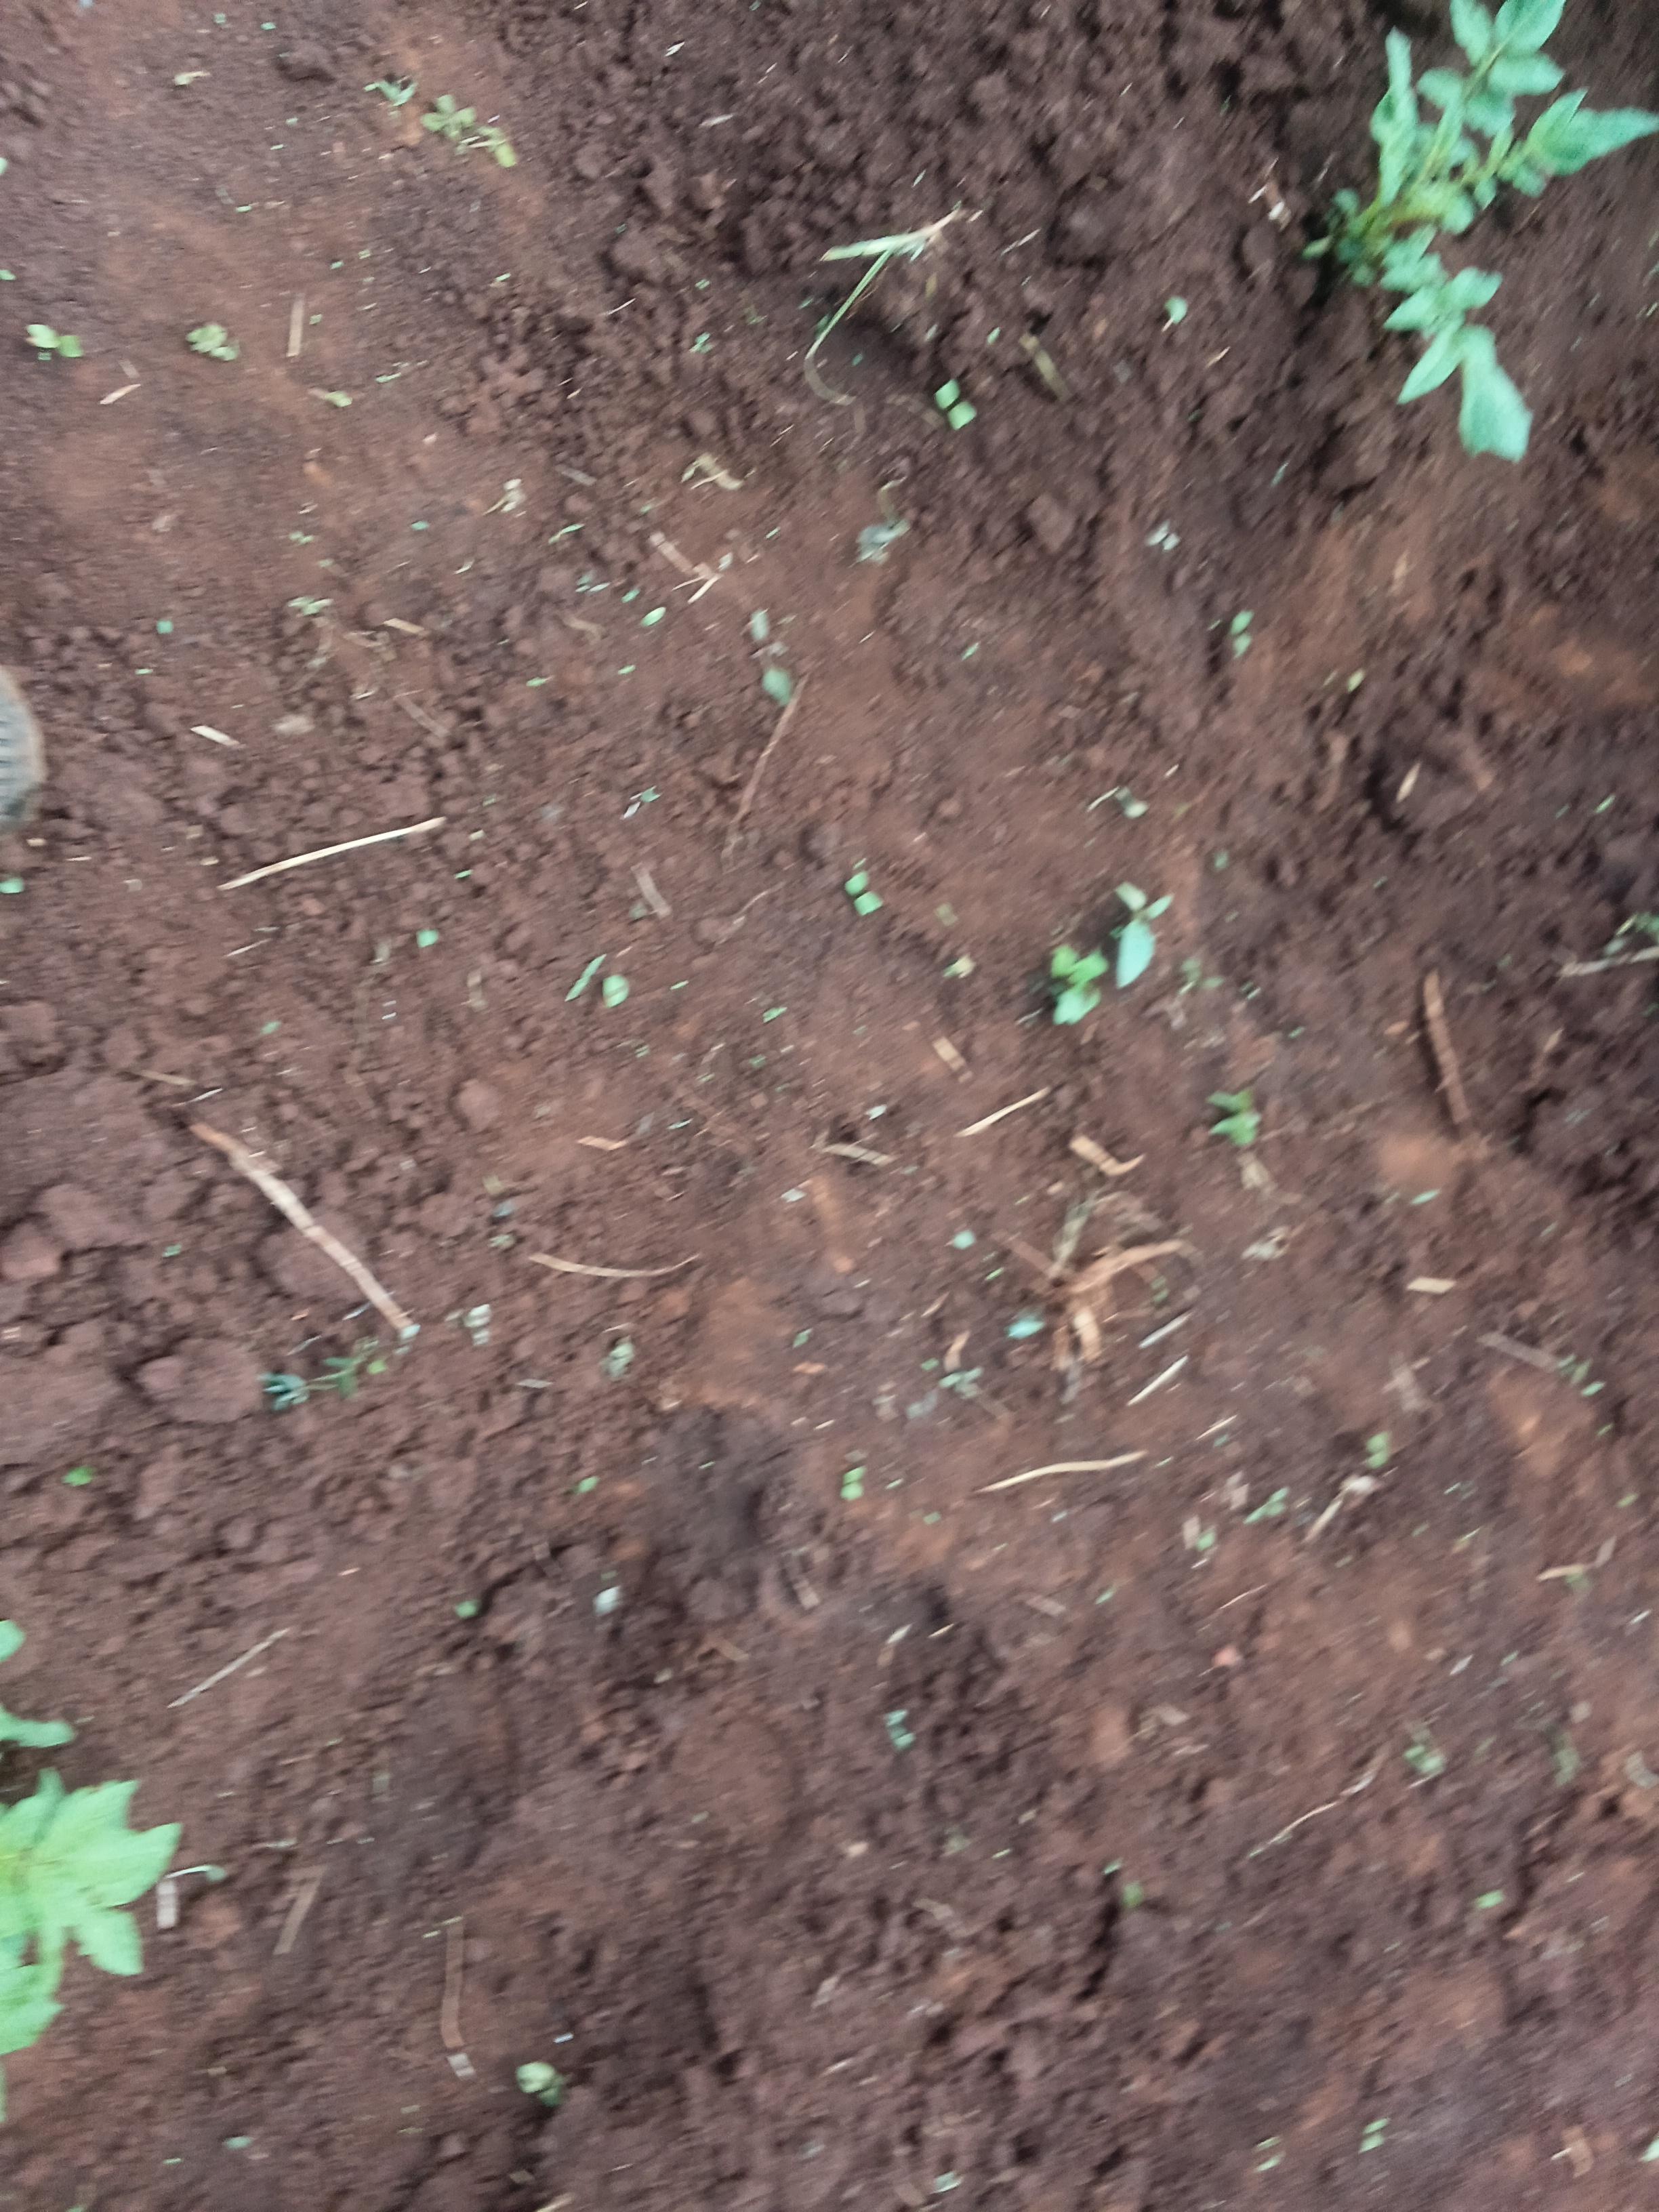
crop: potato
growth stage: vegetative
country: Kenya
